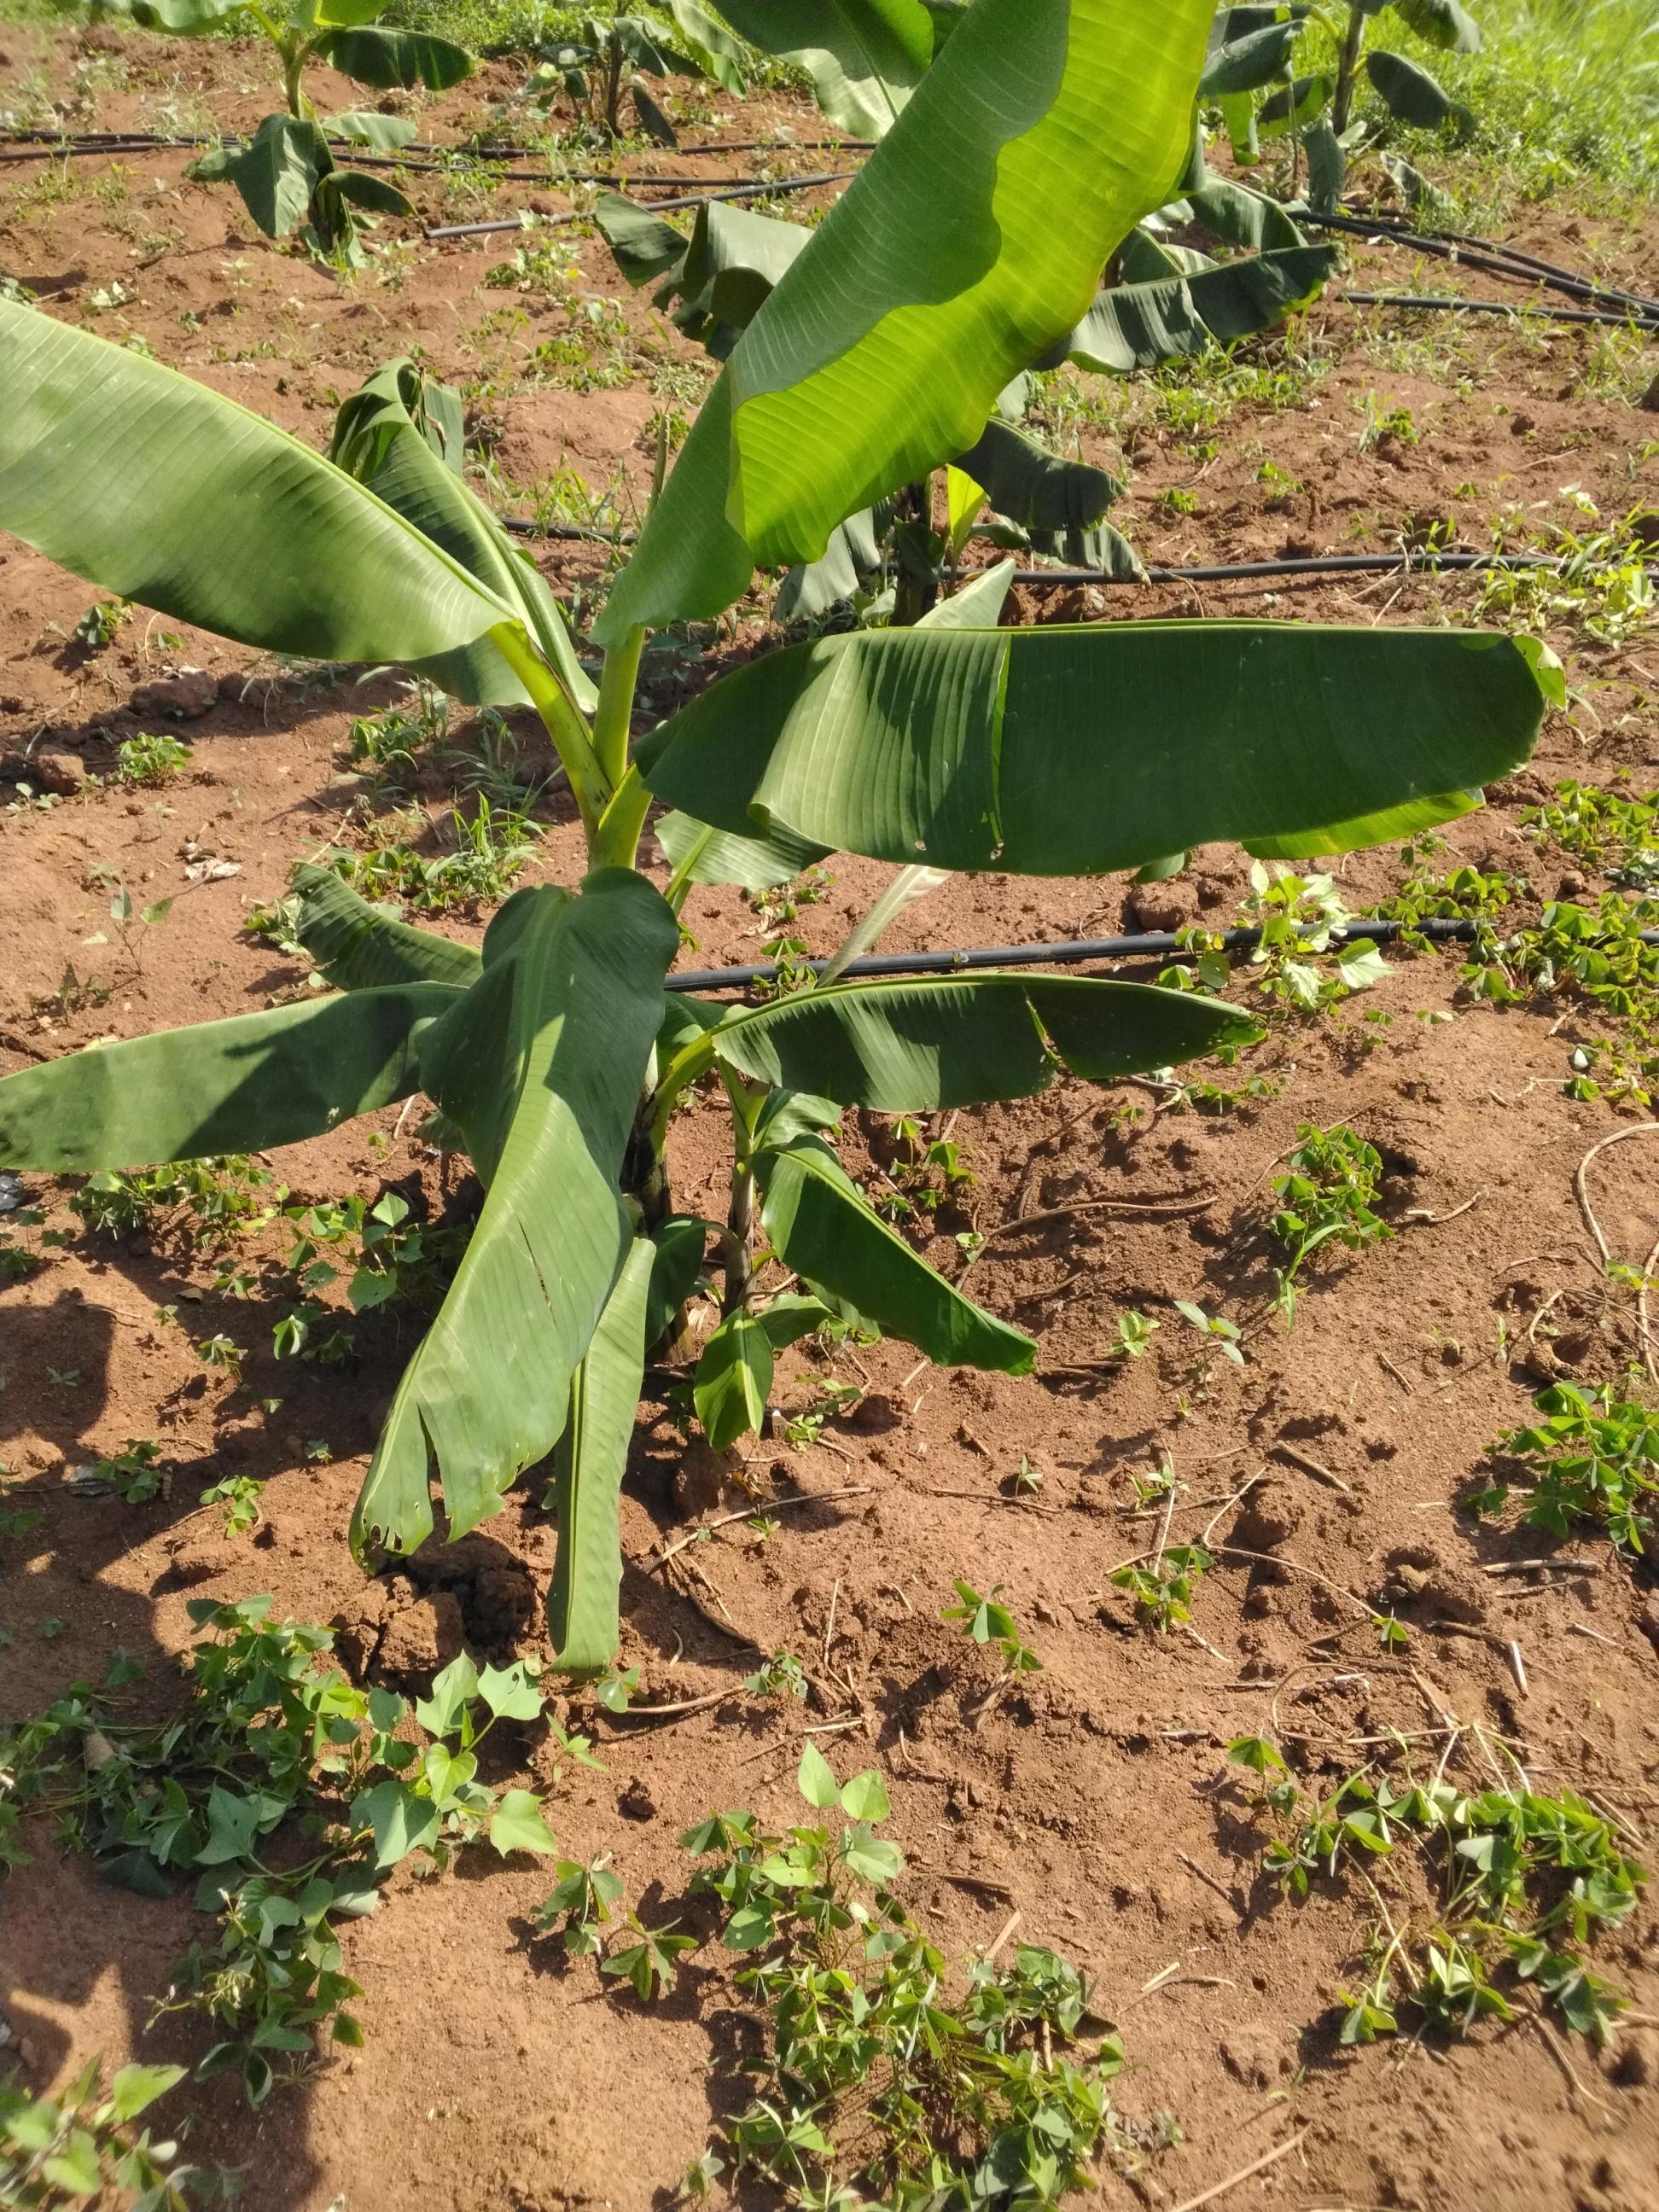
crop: banana
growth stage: vegetative
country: Uganda
